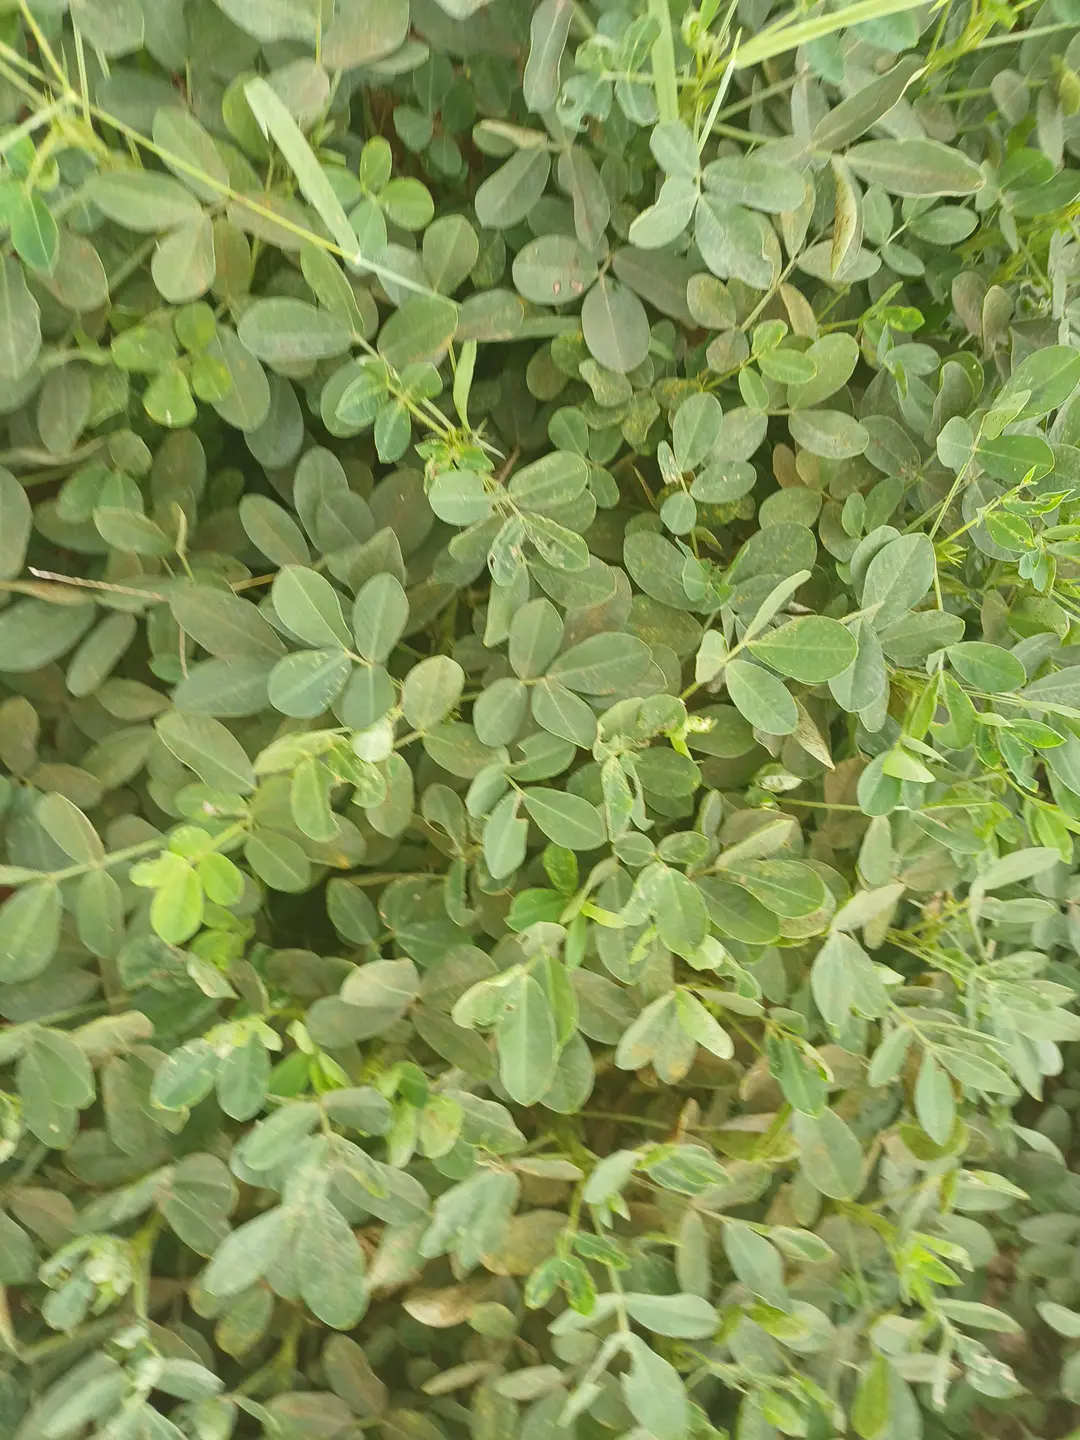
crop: groundnut
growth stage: pegging
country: Kenya
